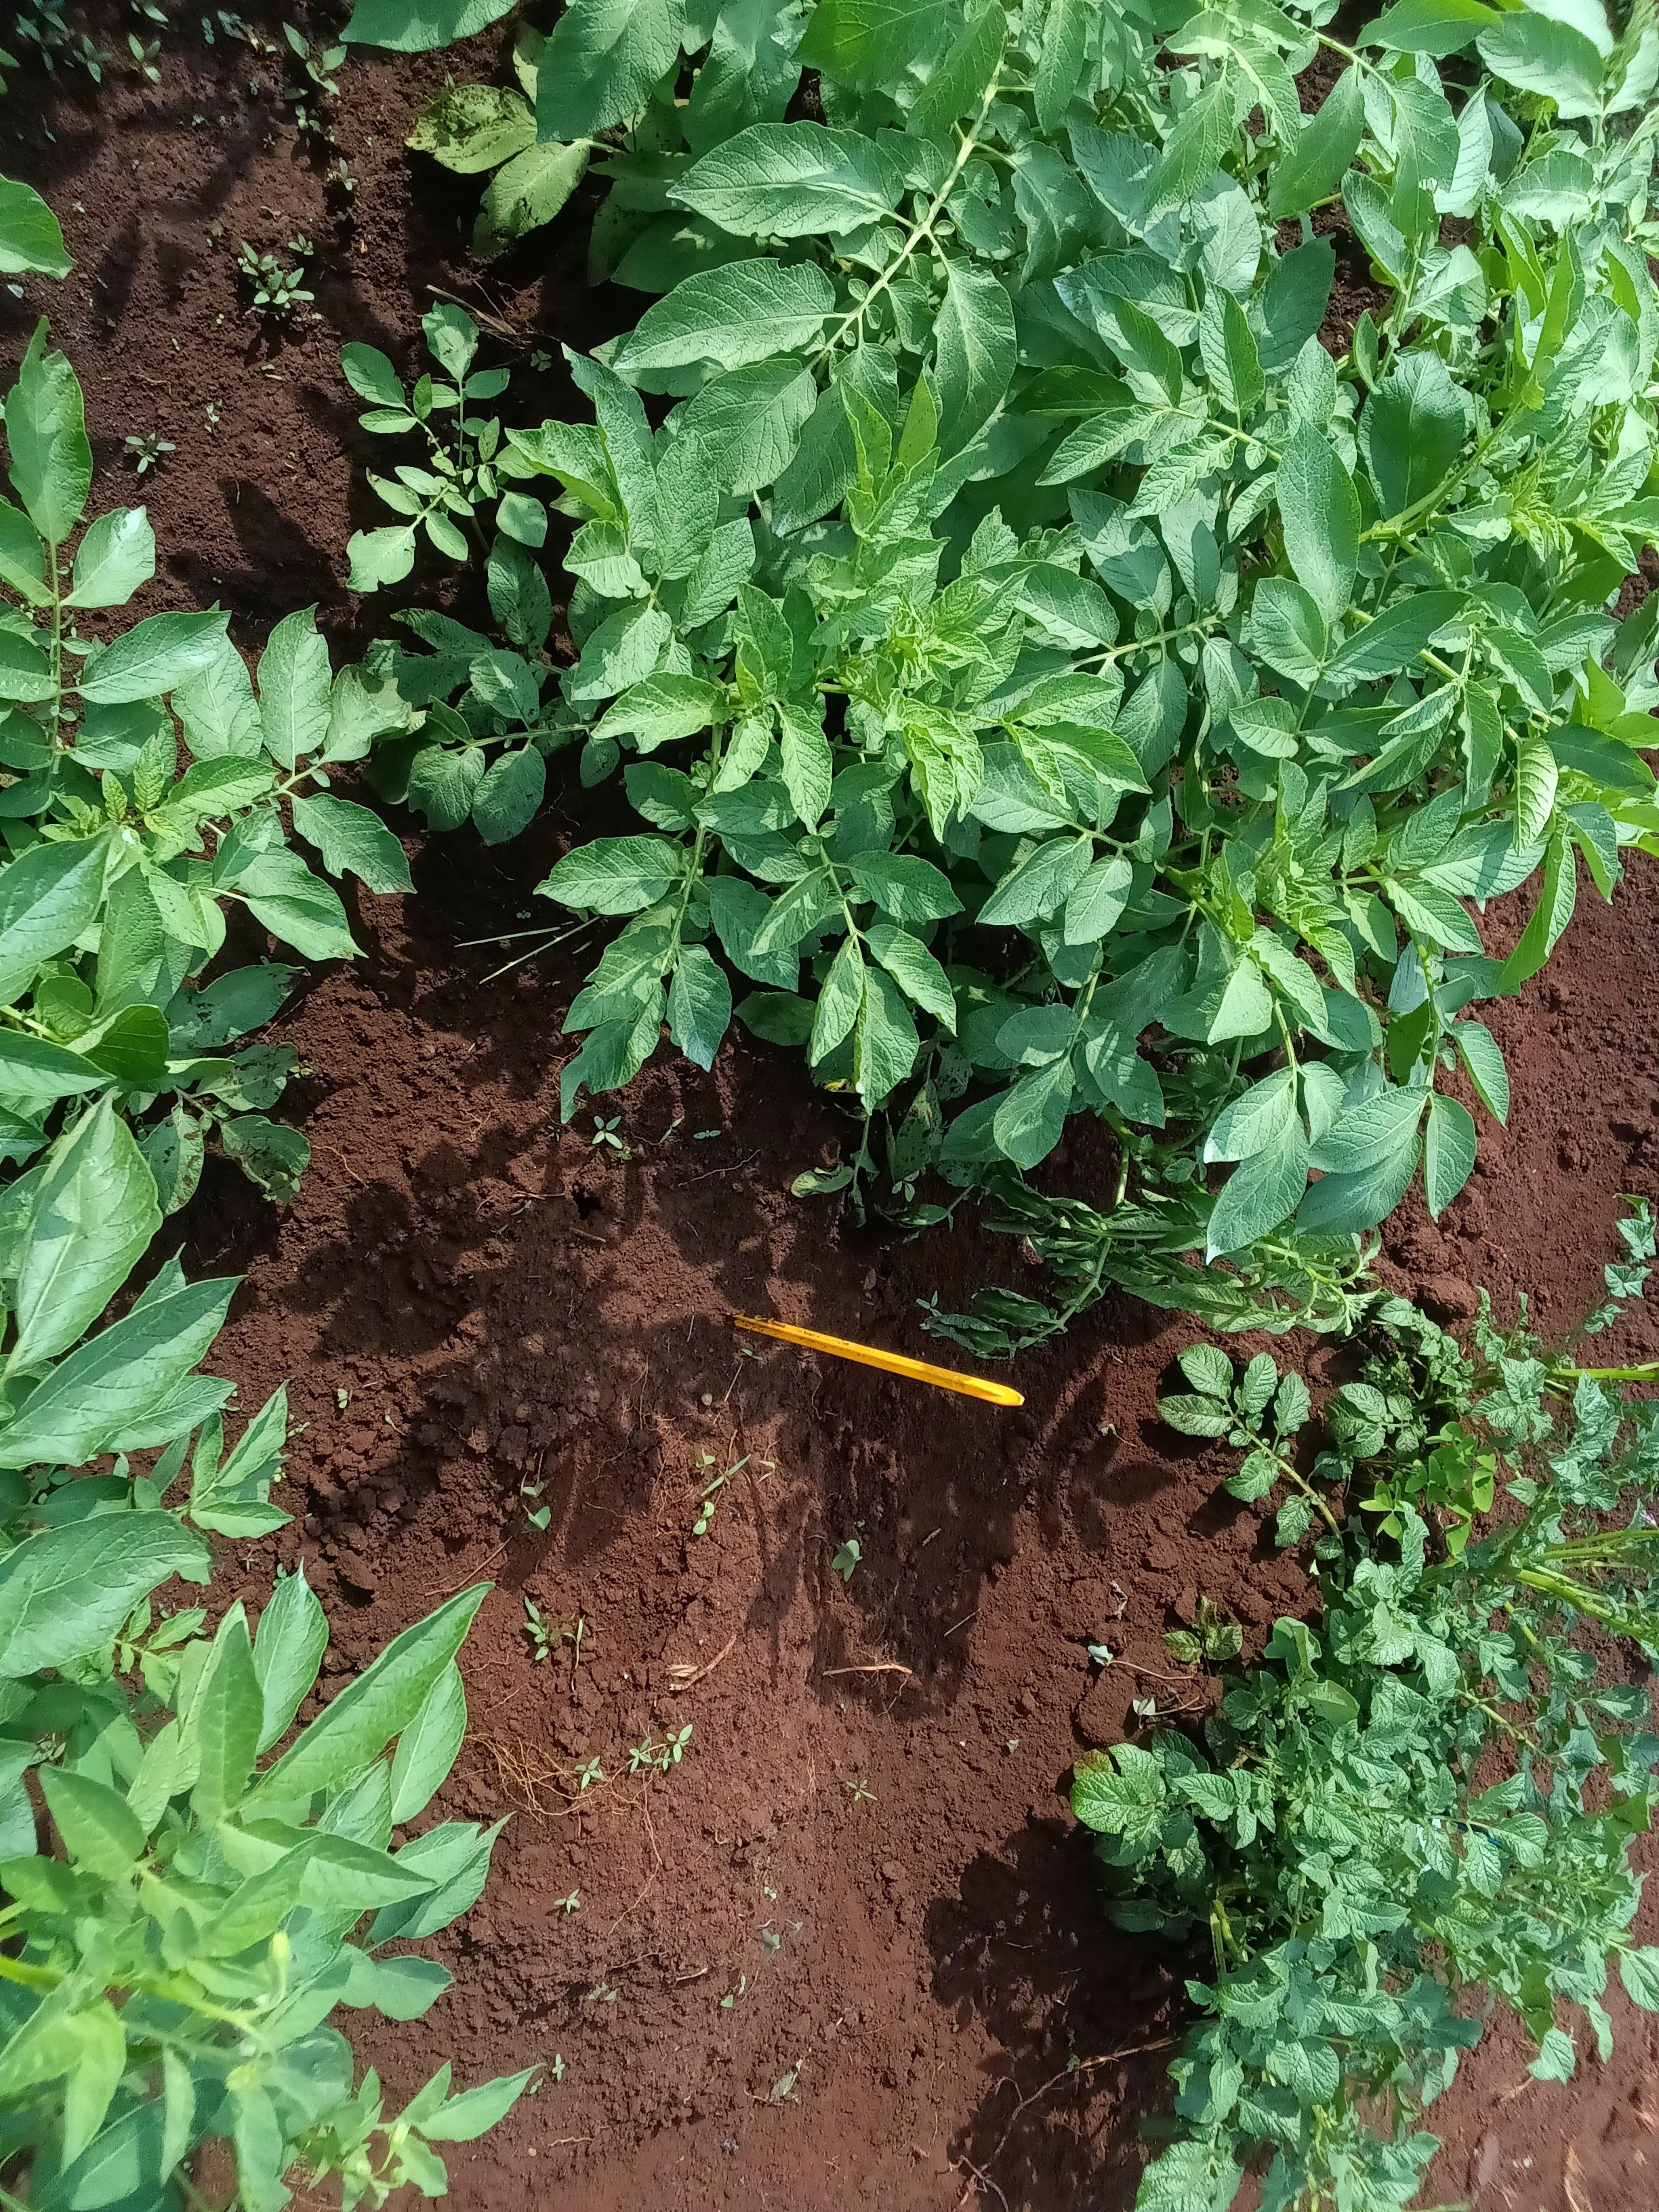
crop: potato
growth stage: flowering
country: Kenya
